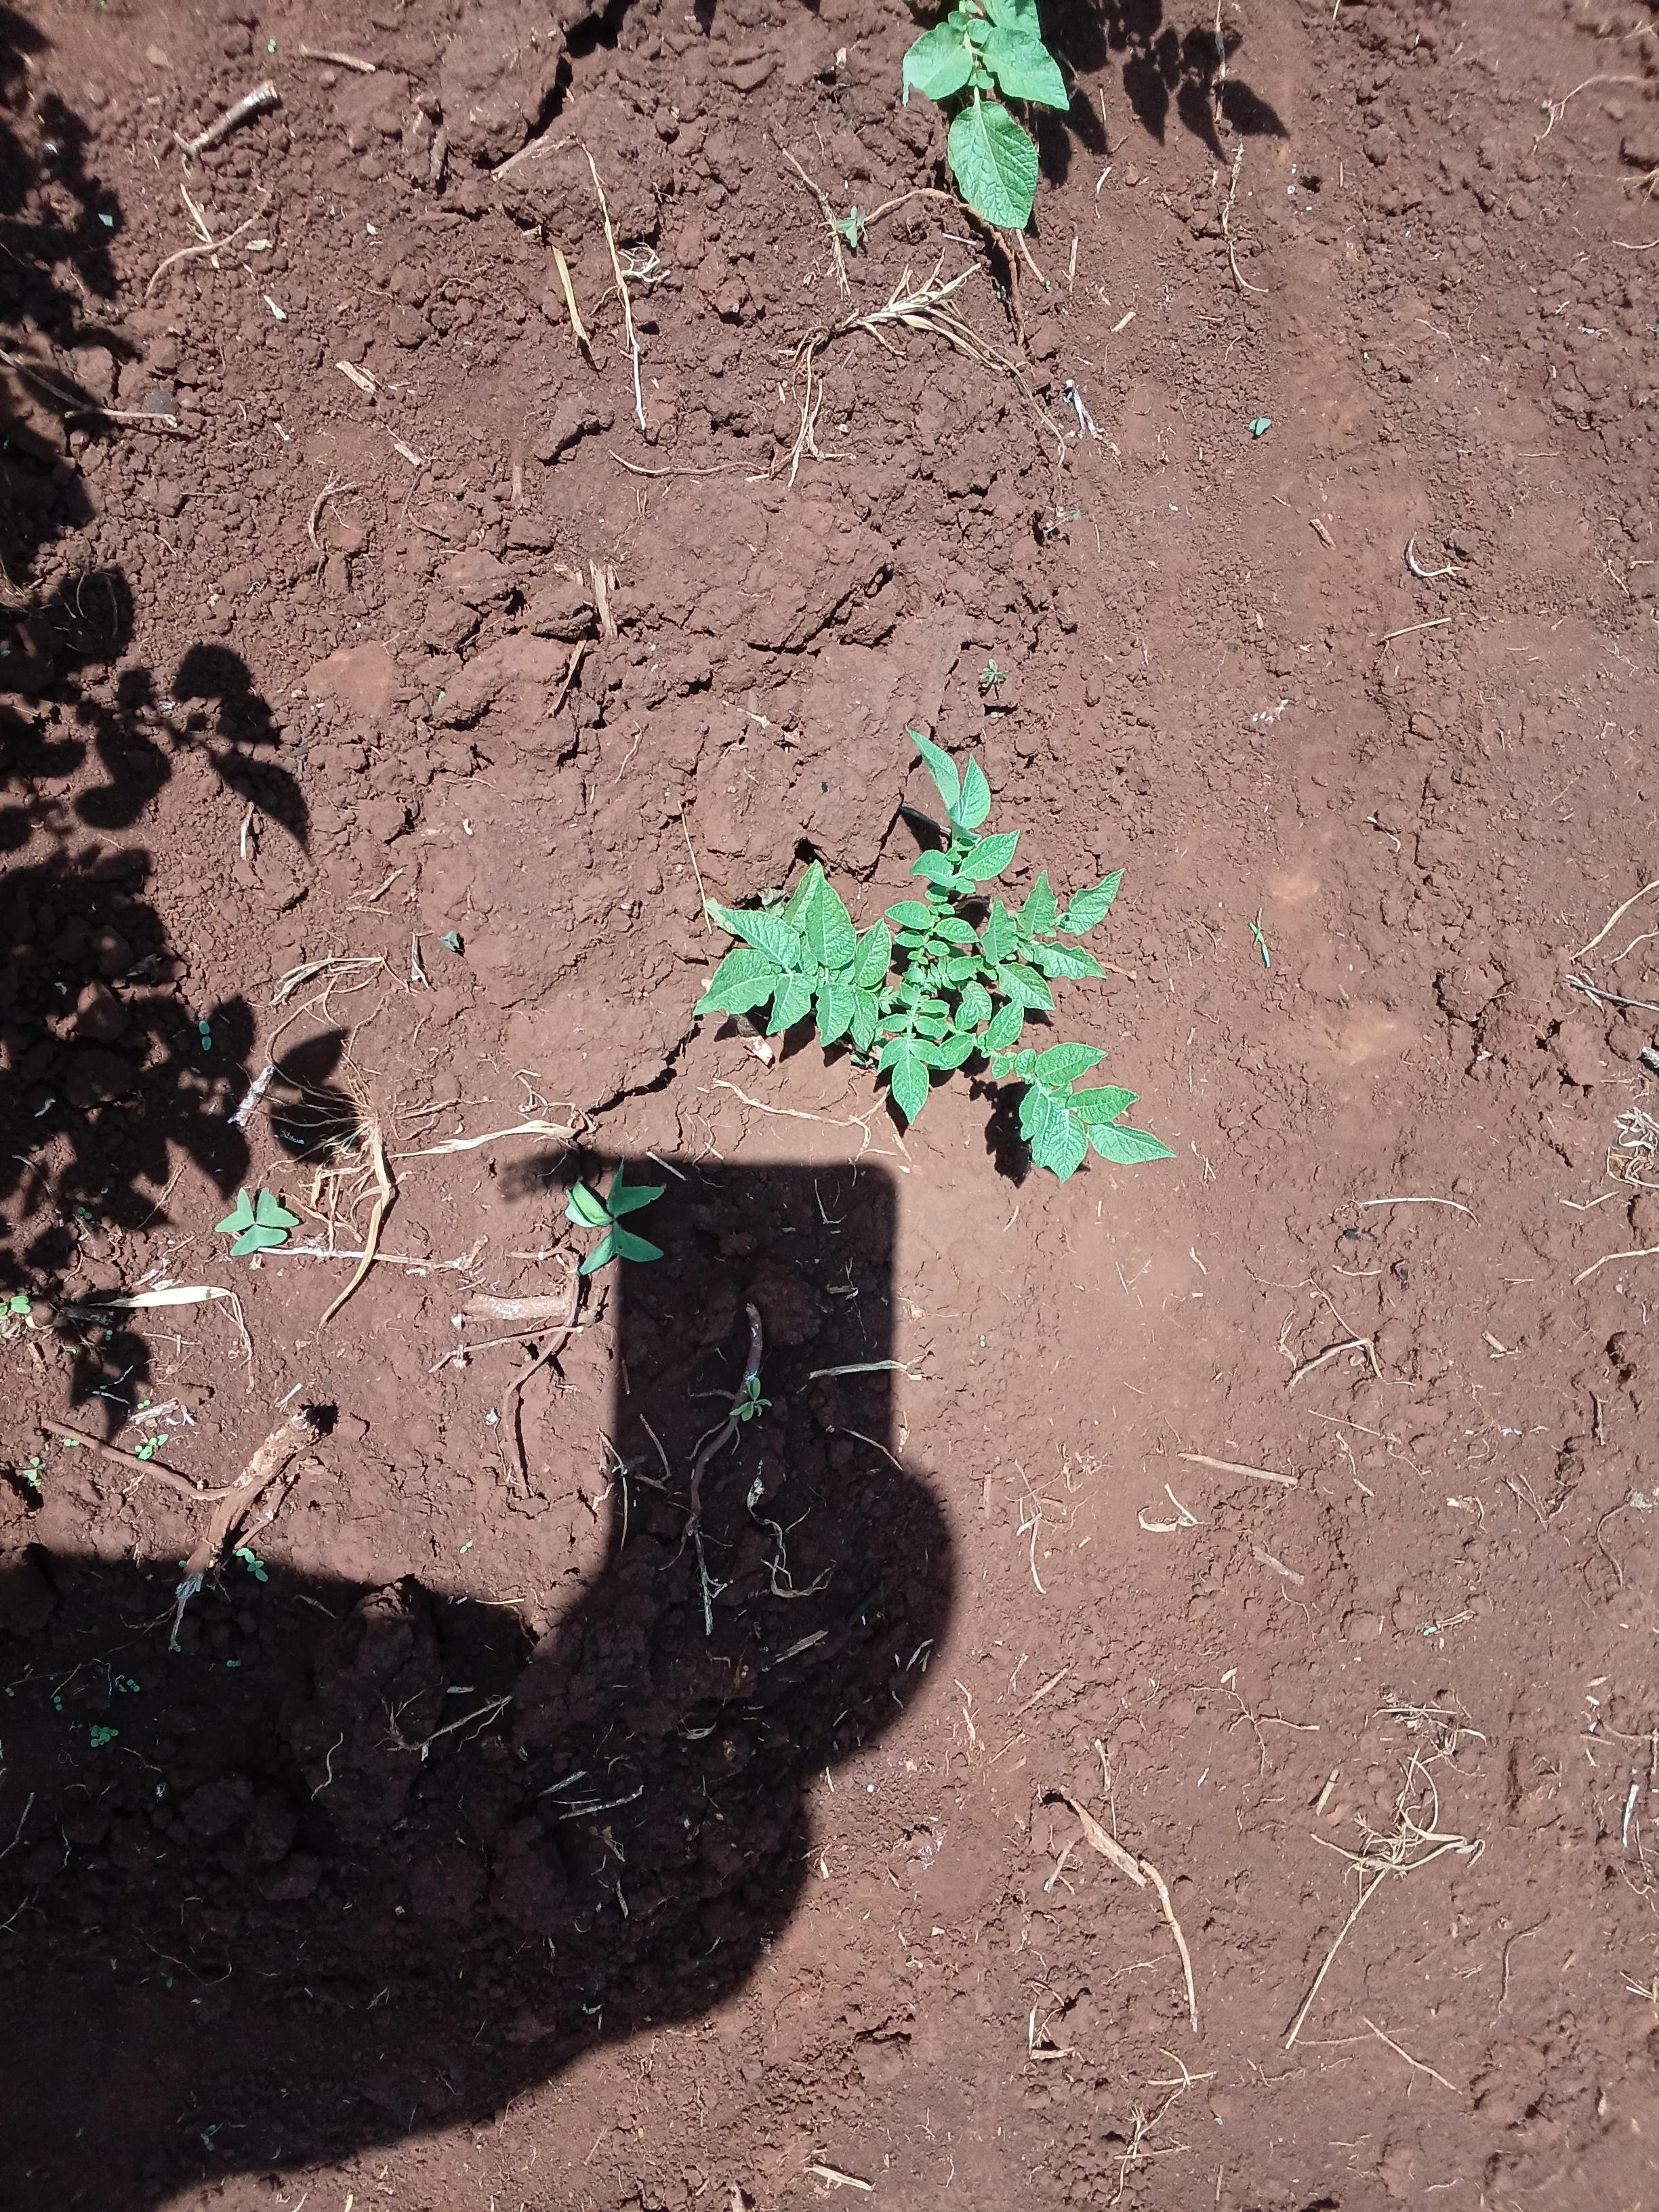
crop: potato
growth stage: vegetative
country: Kenya
